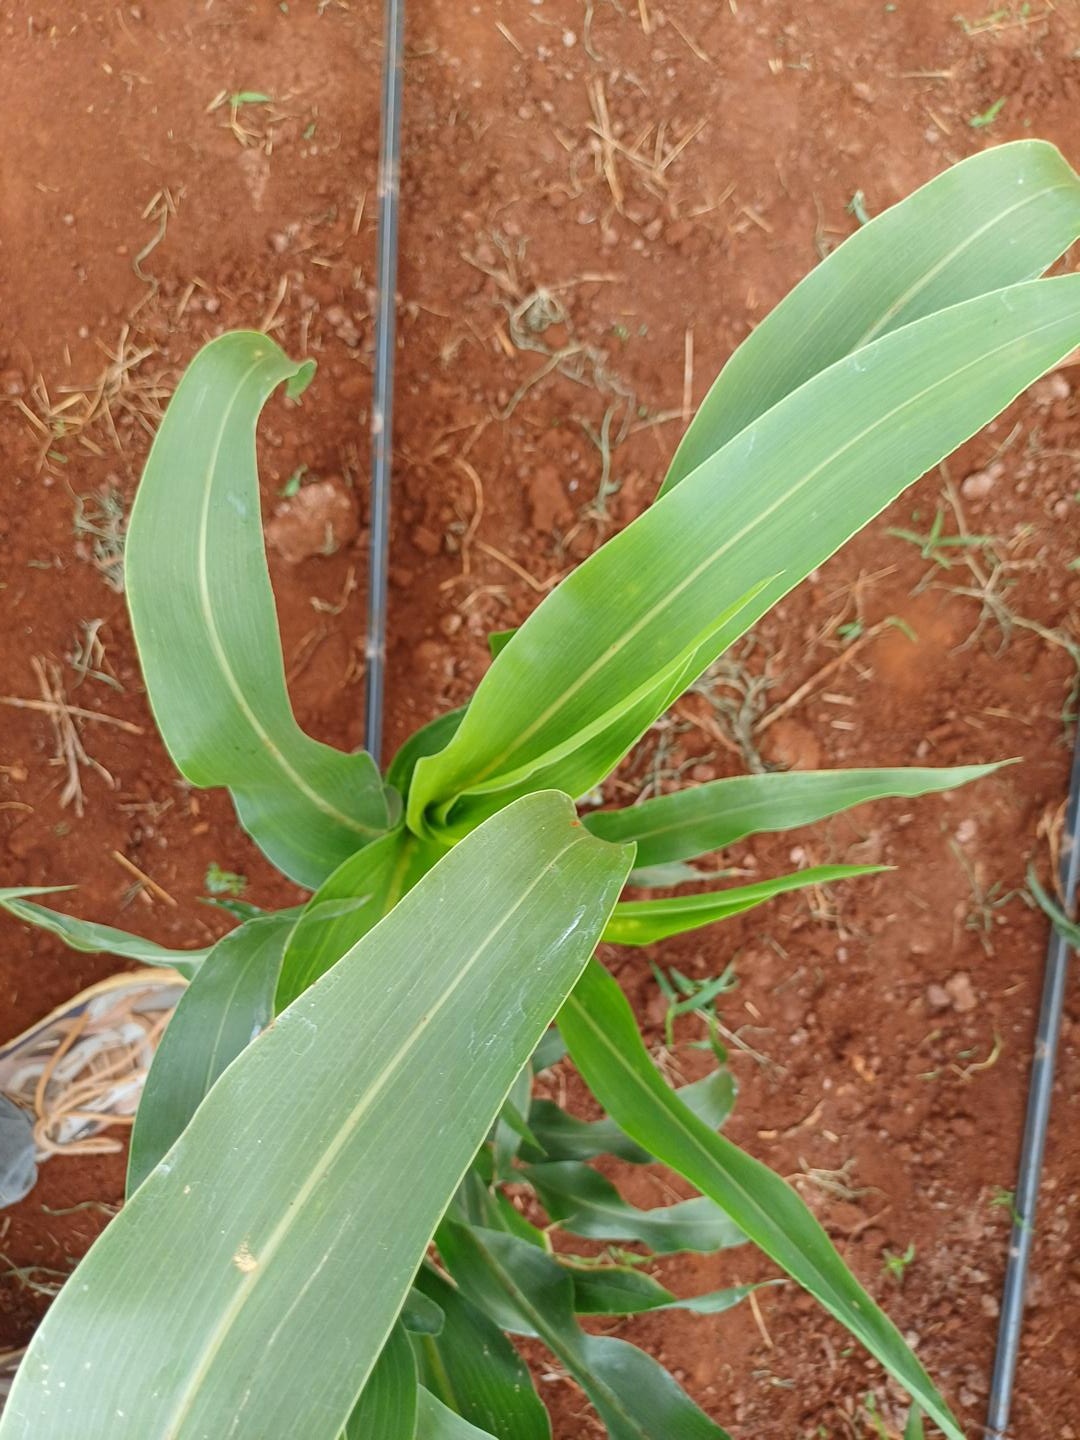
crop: sorghum
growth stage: vegetative
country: Kenya
